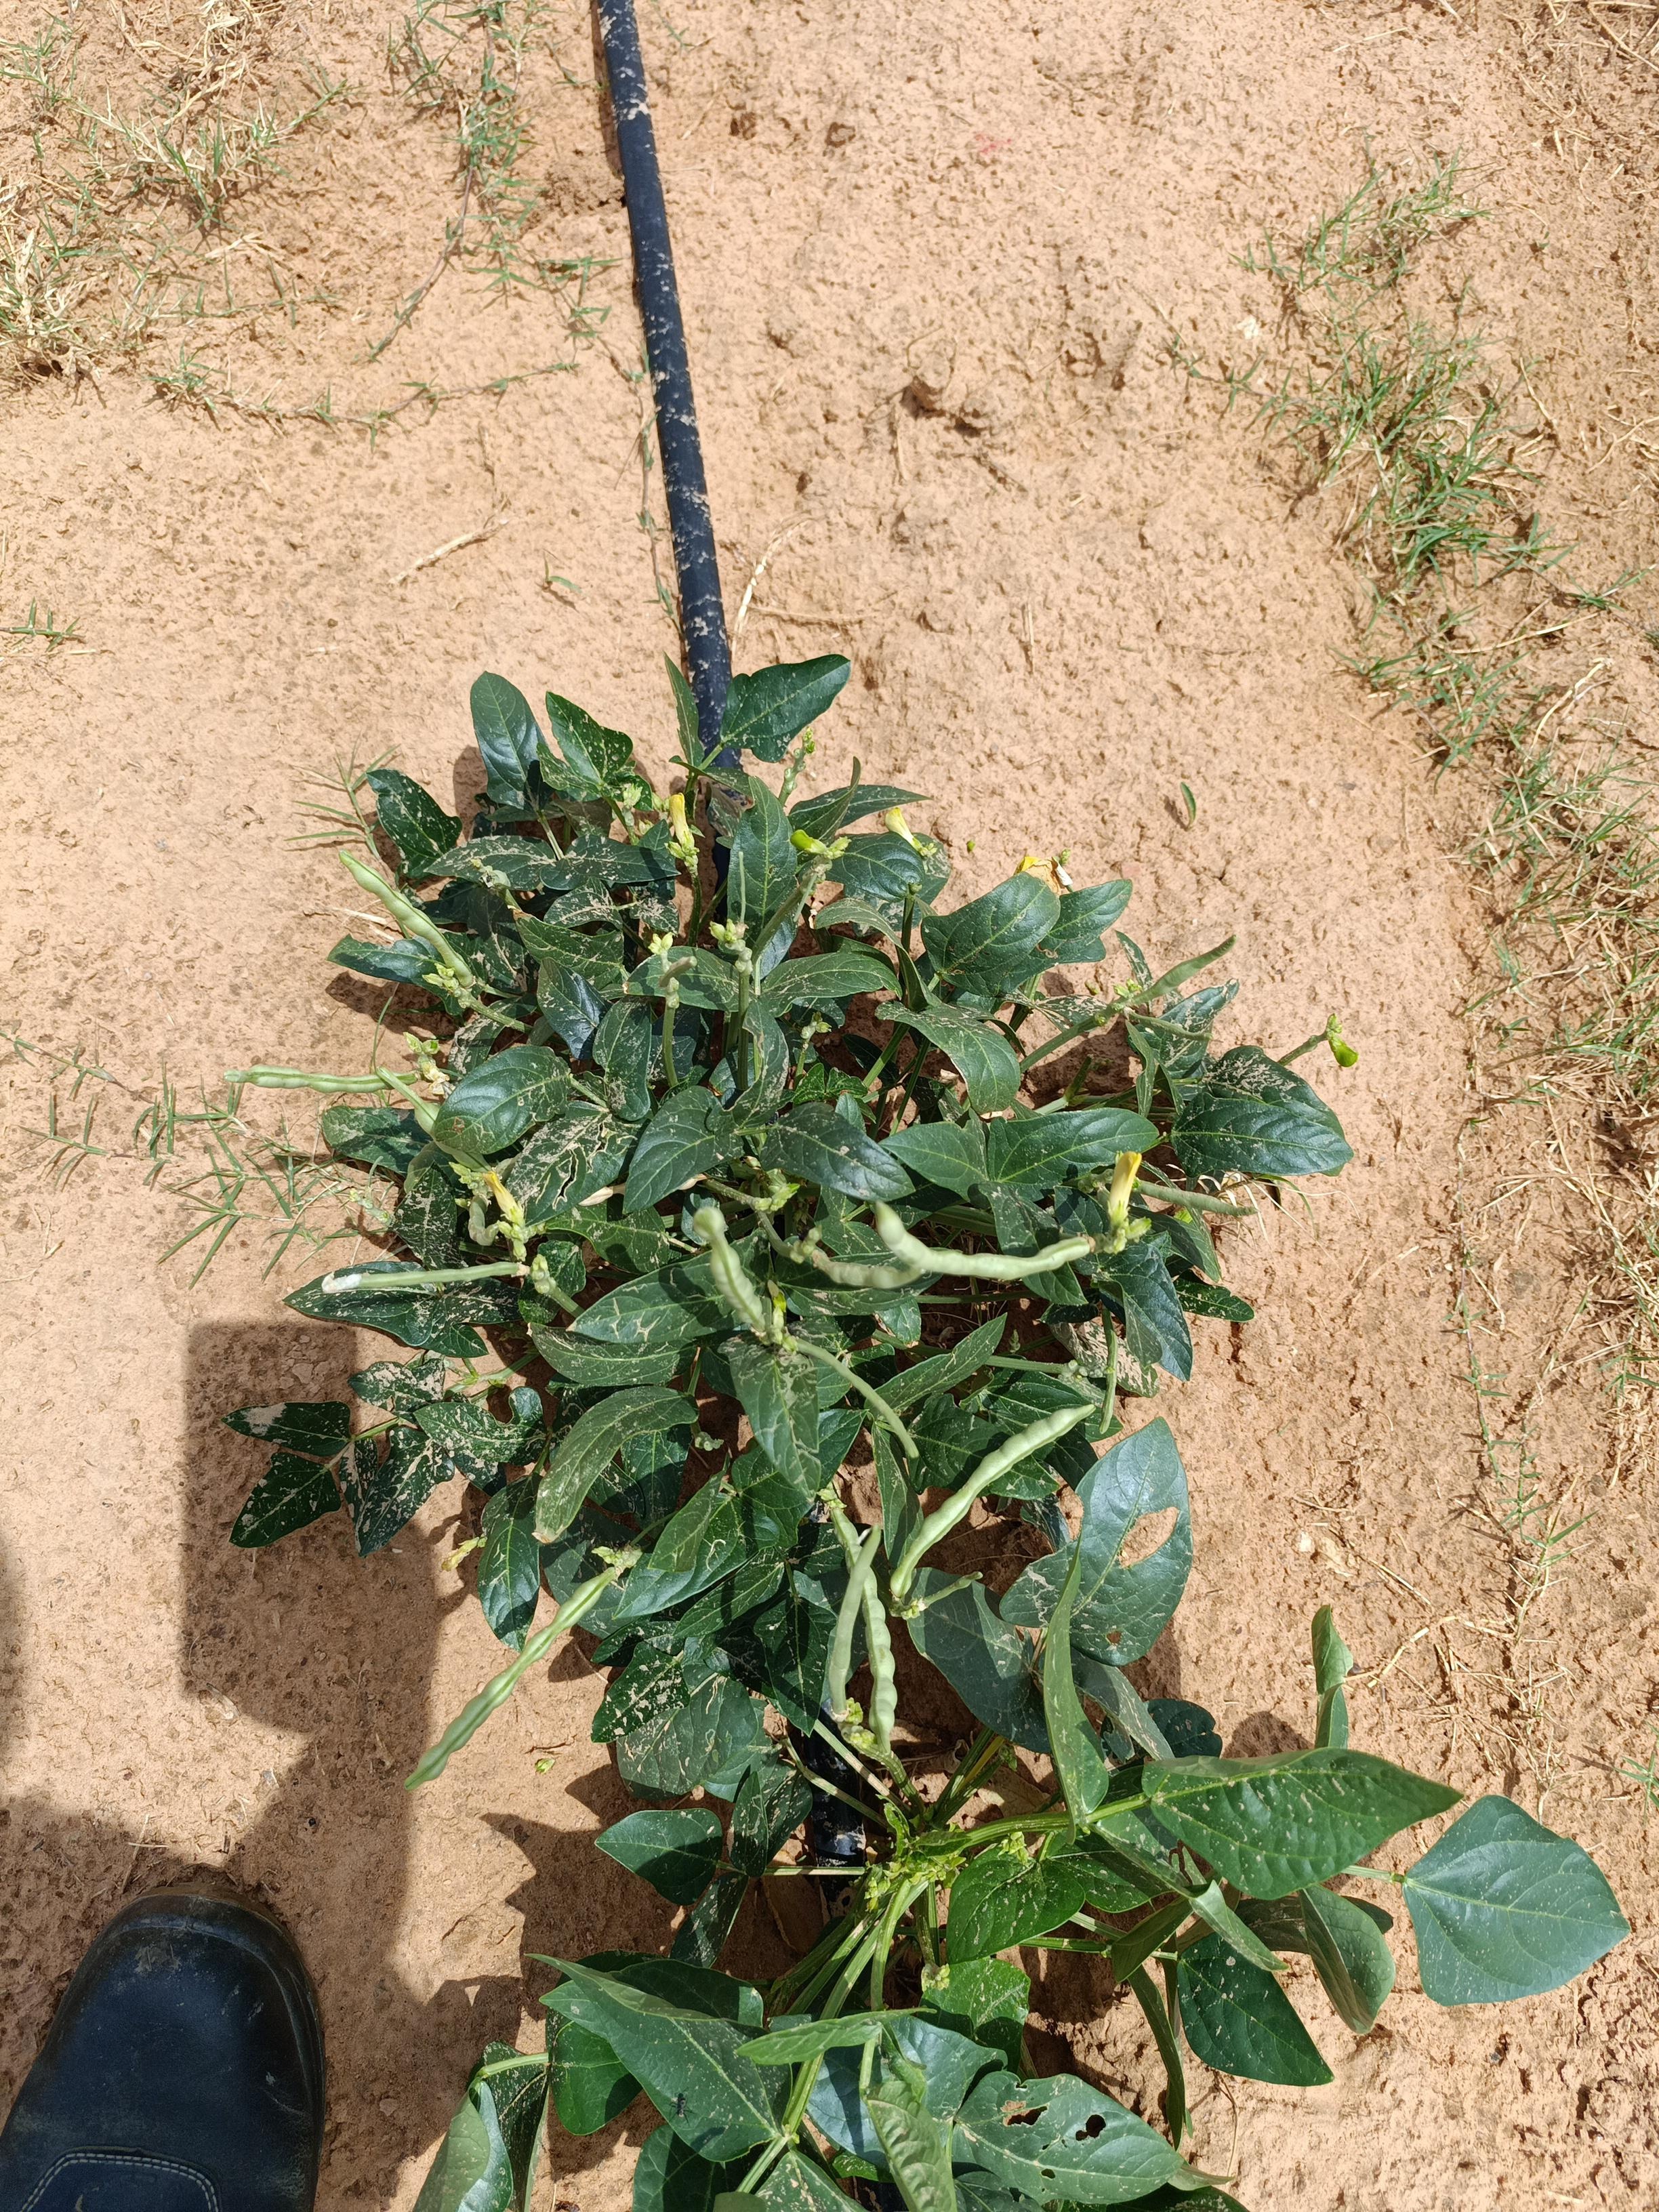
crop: cowpea
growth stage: development pod
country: Nigeria
